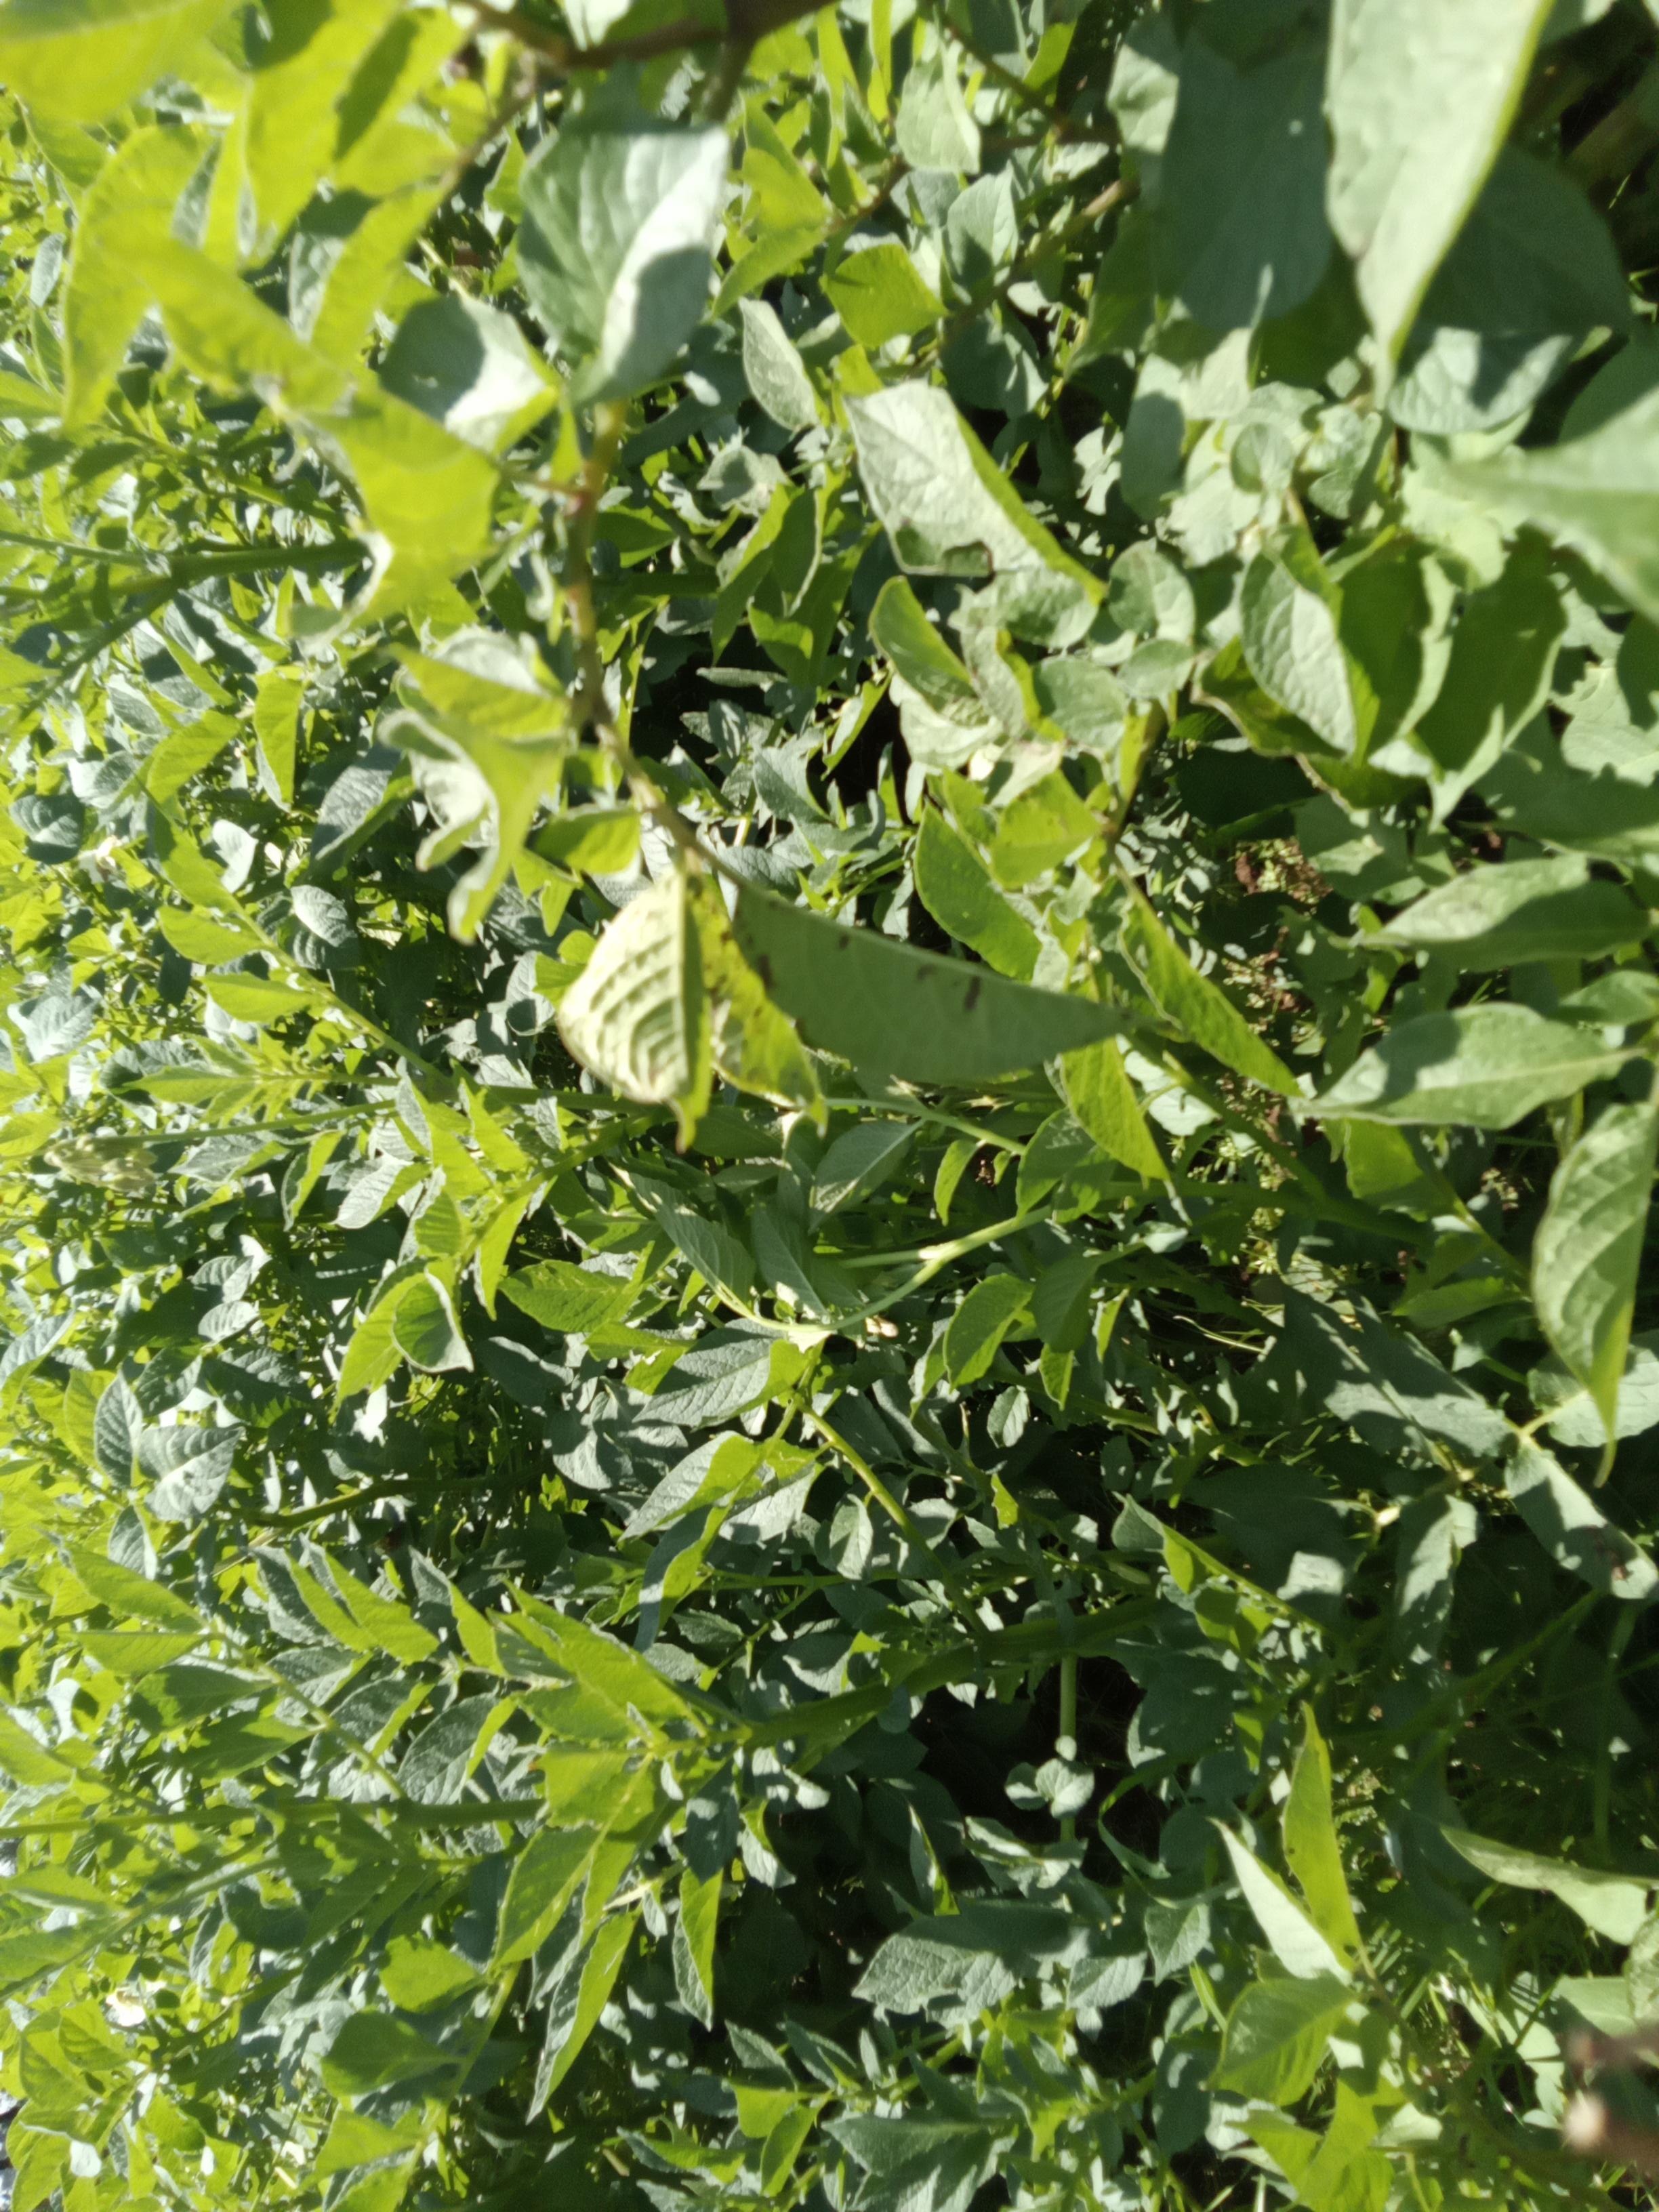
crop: potato
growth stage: flowering
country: Kenya
